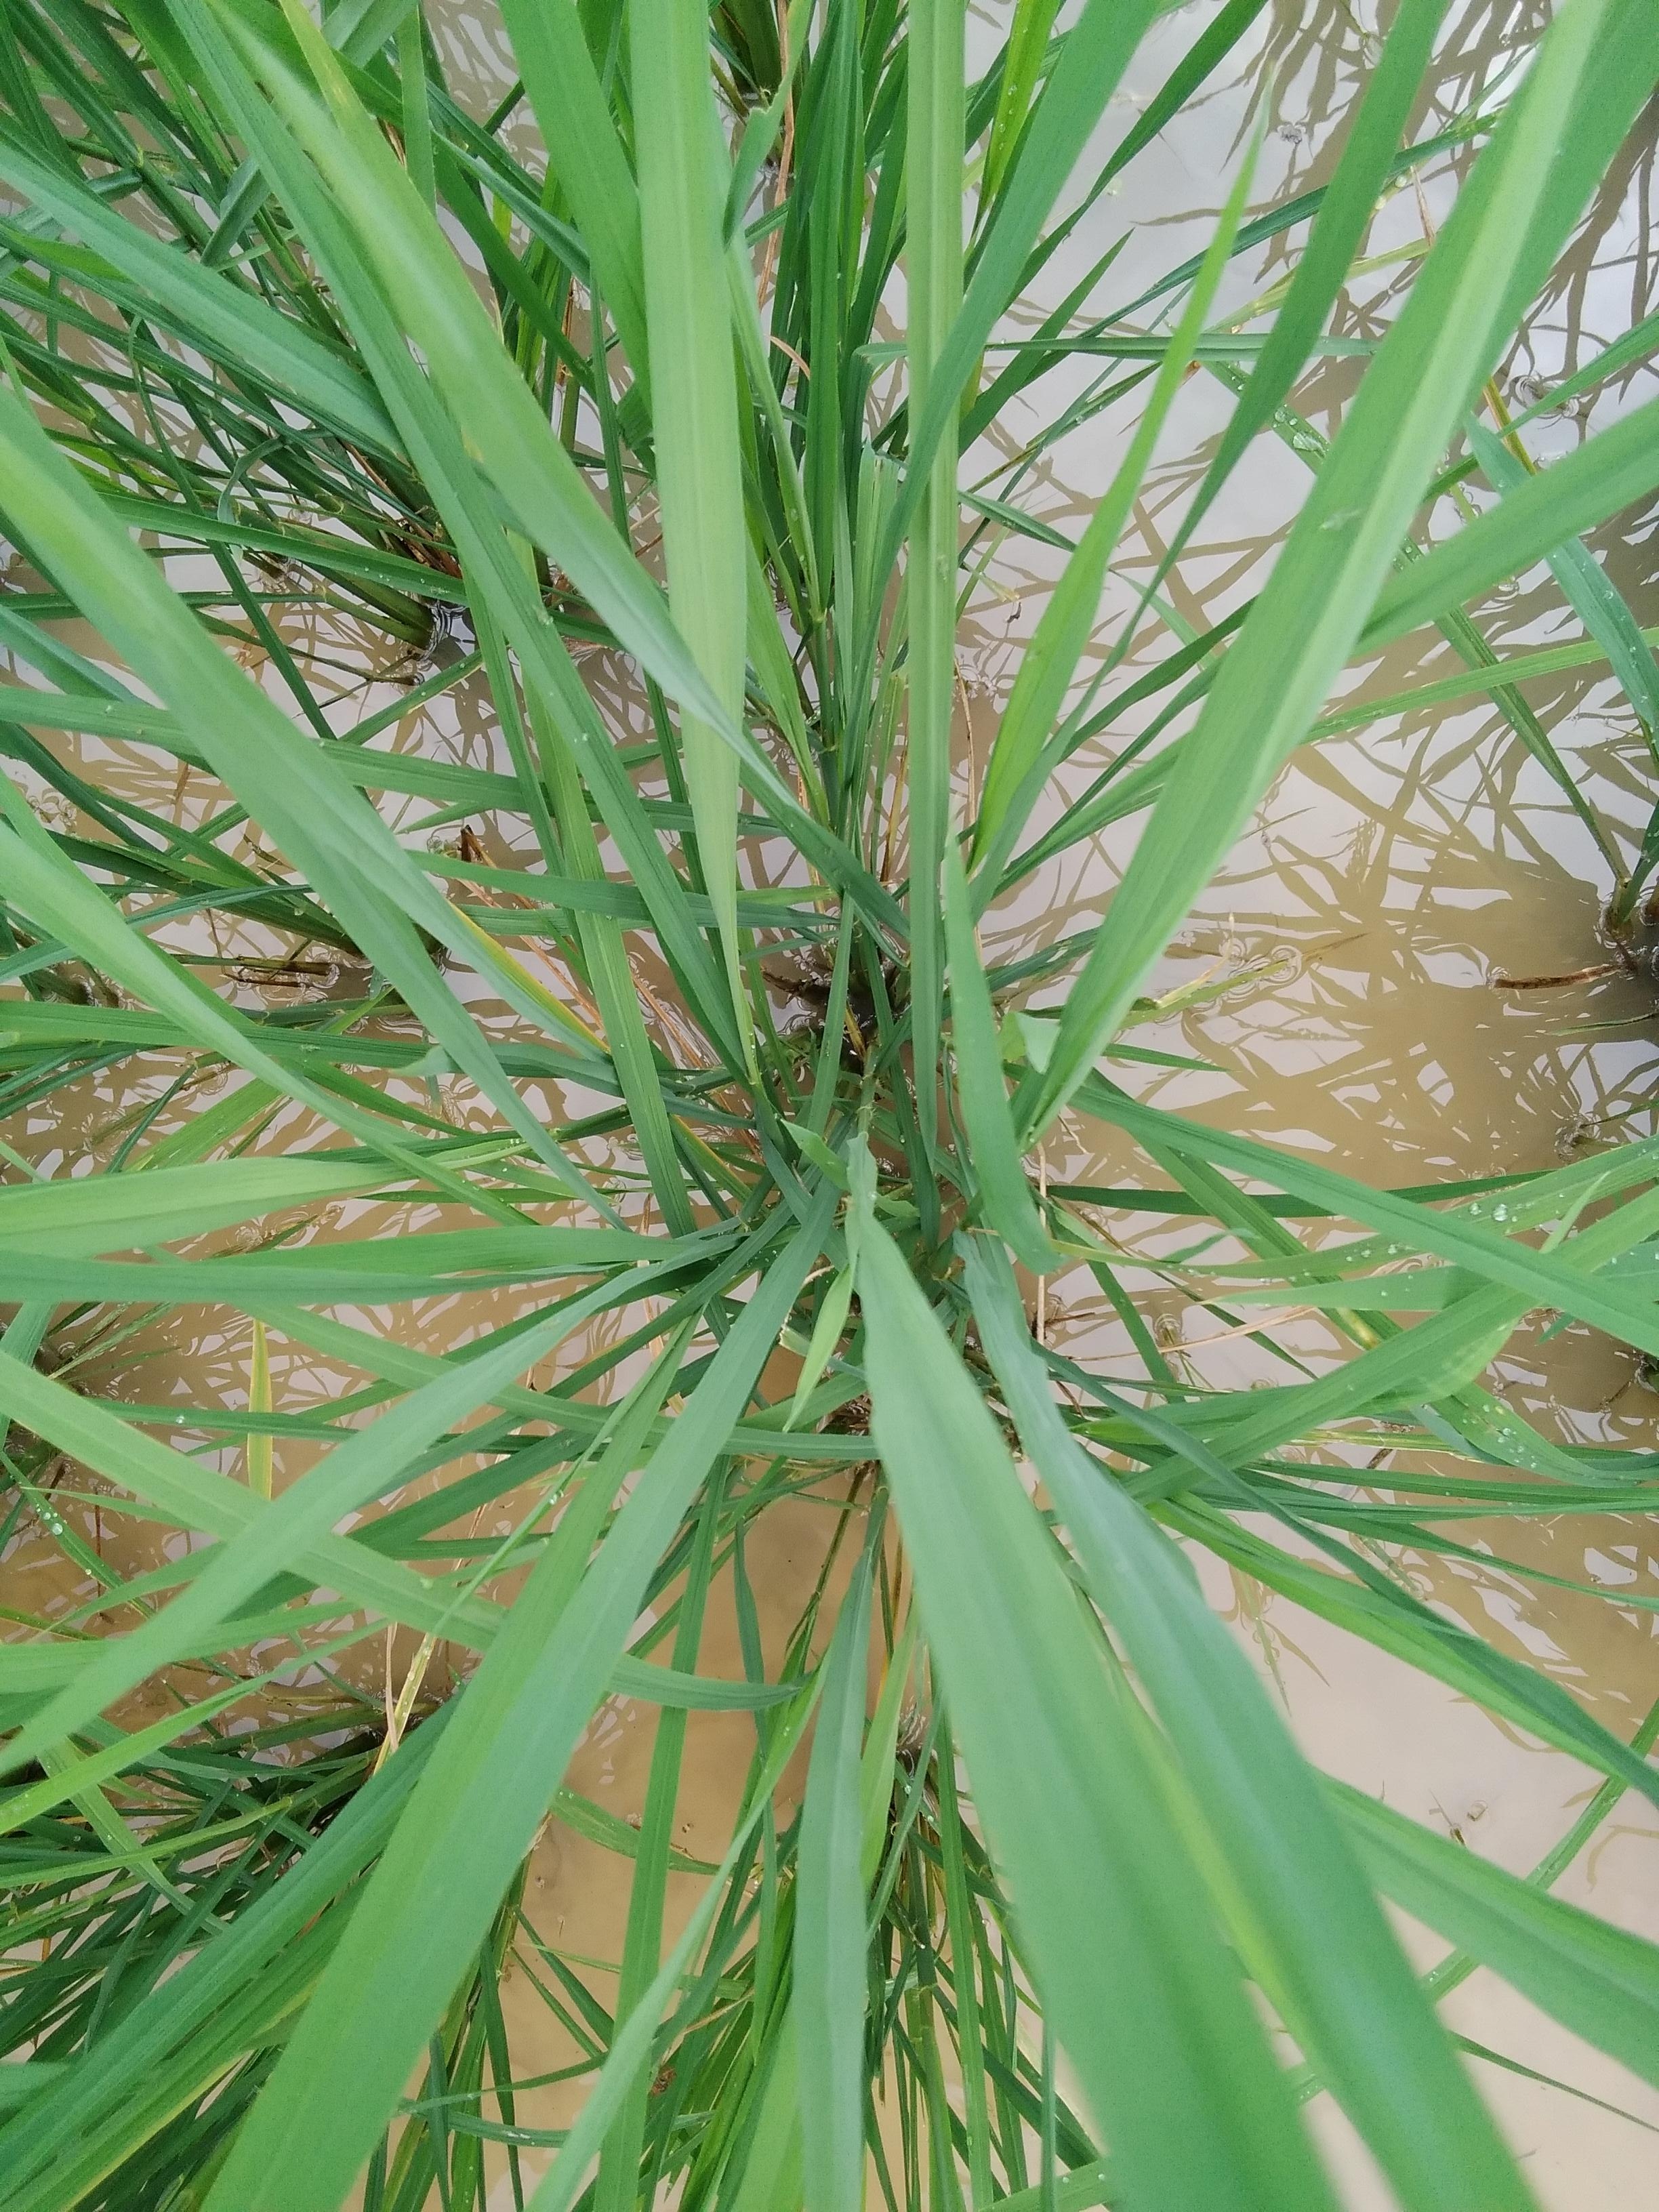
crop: rice
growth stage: elongation stem
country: Nigeria
